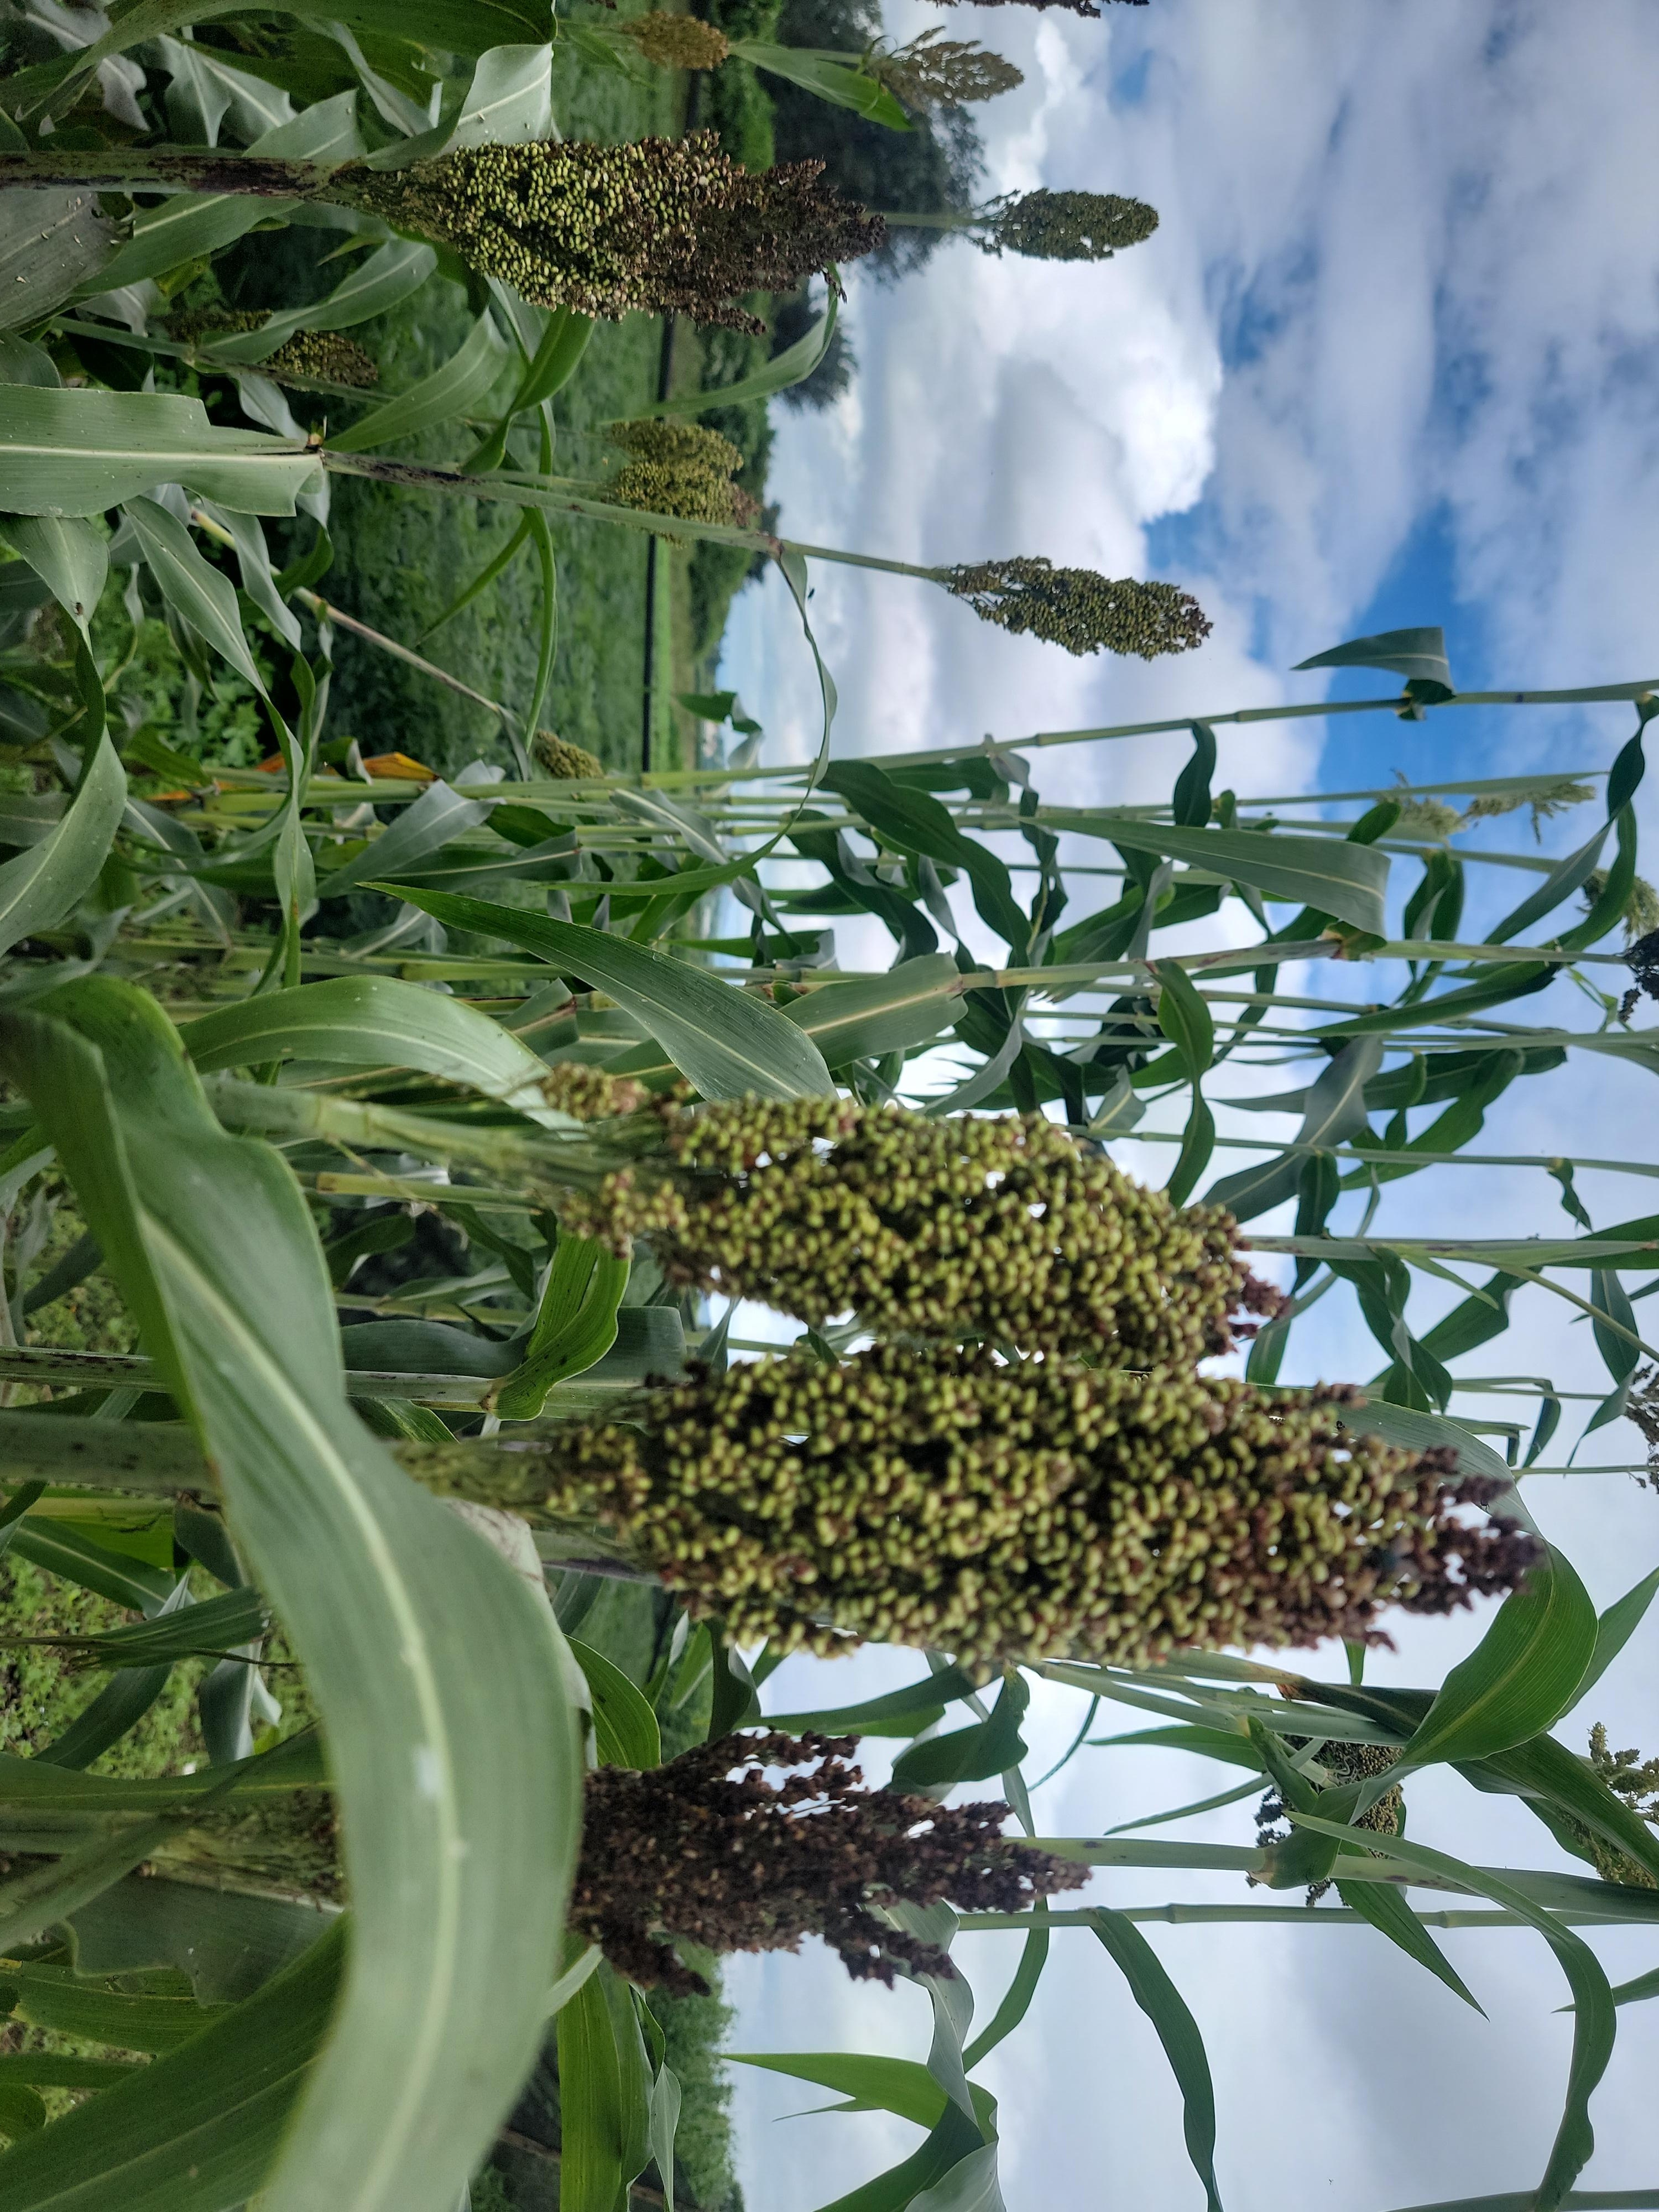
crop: sorghum
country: Tanzania
